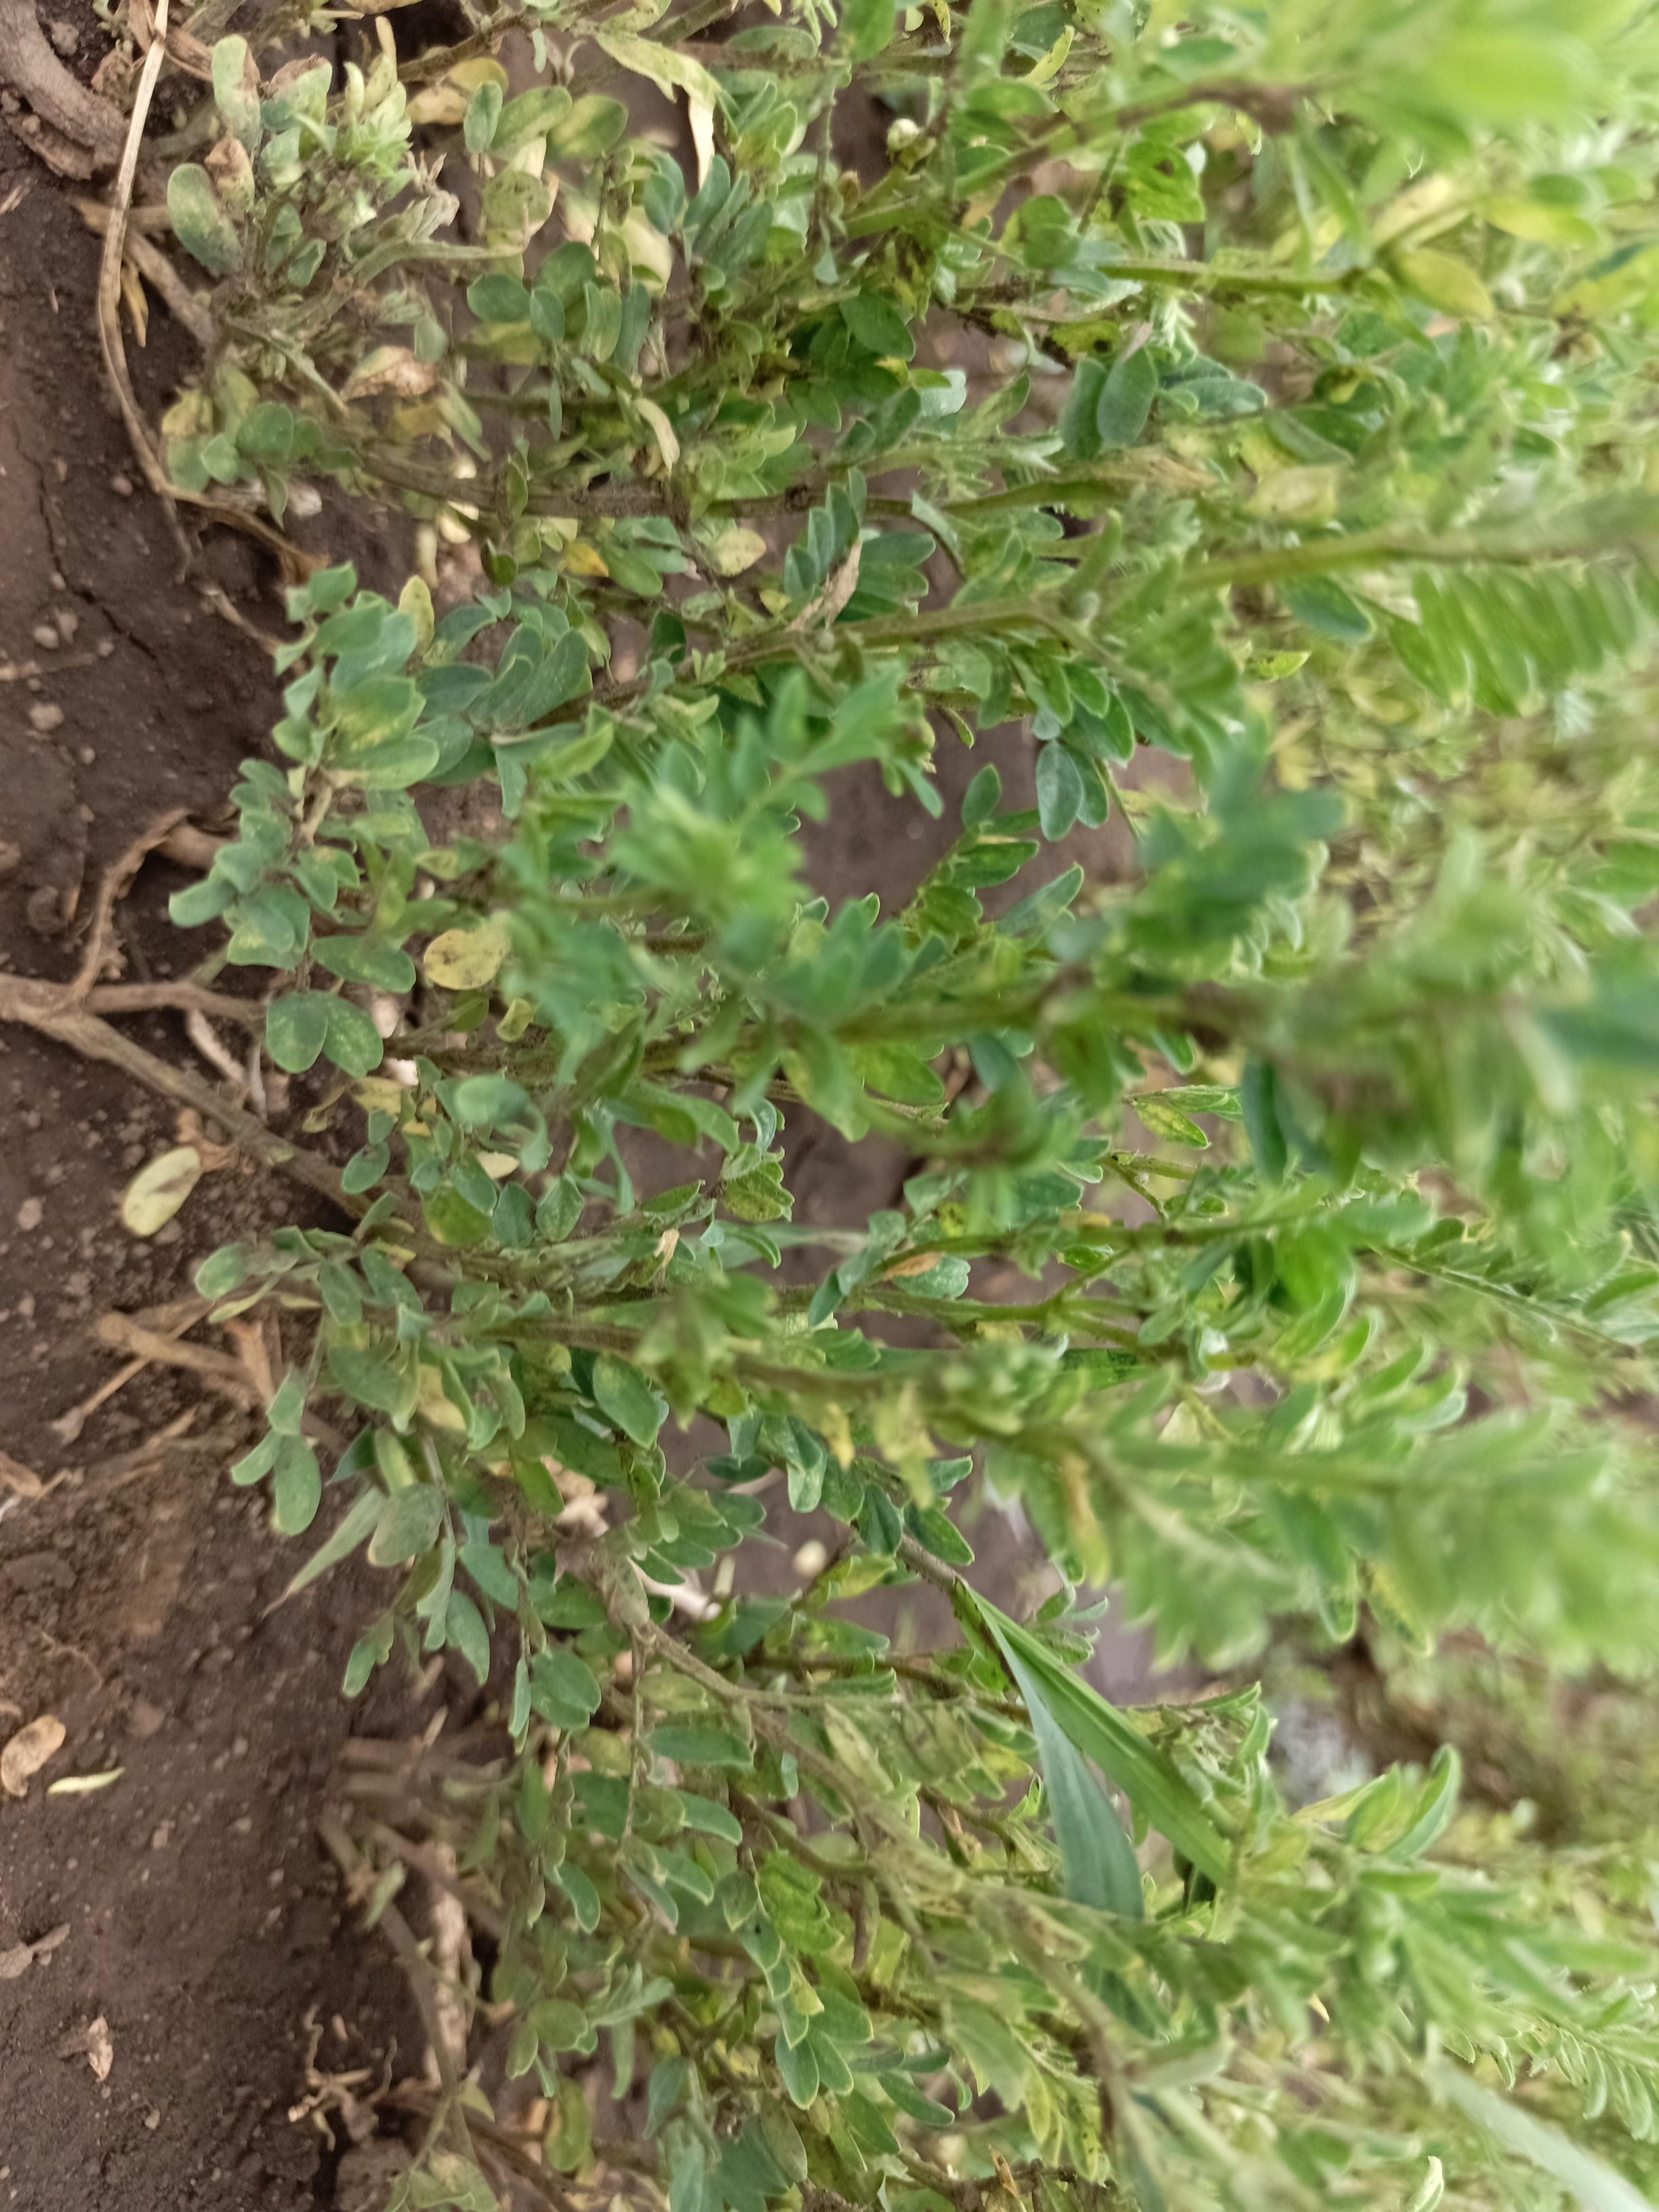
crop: lentil
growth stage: vegetative
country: Tanzania
